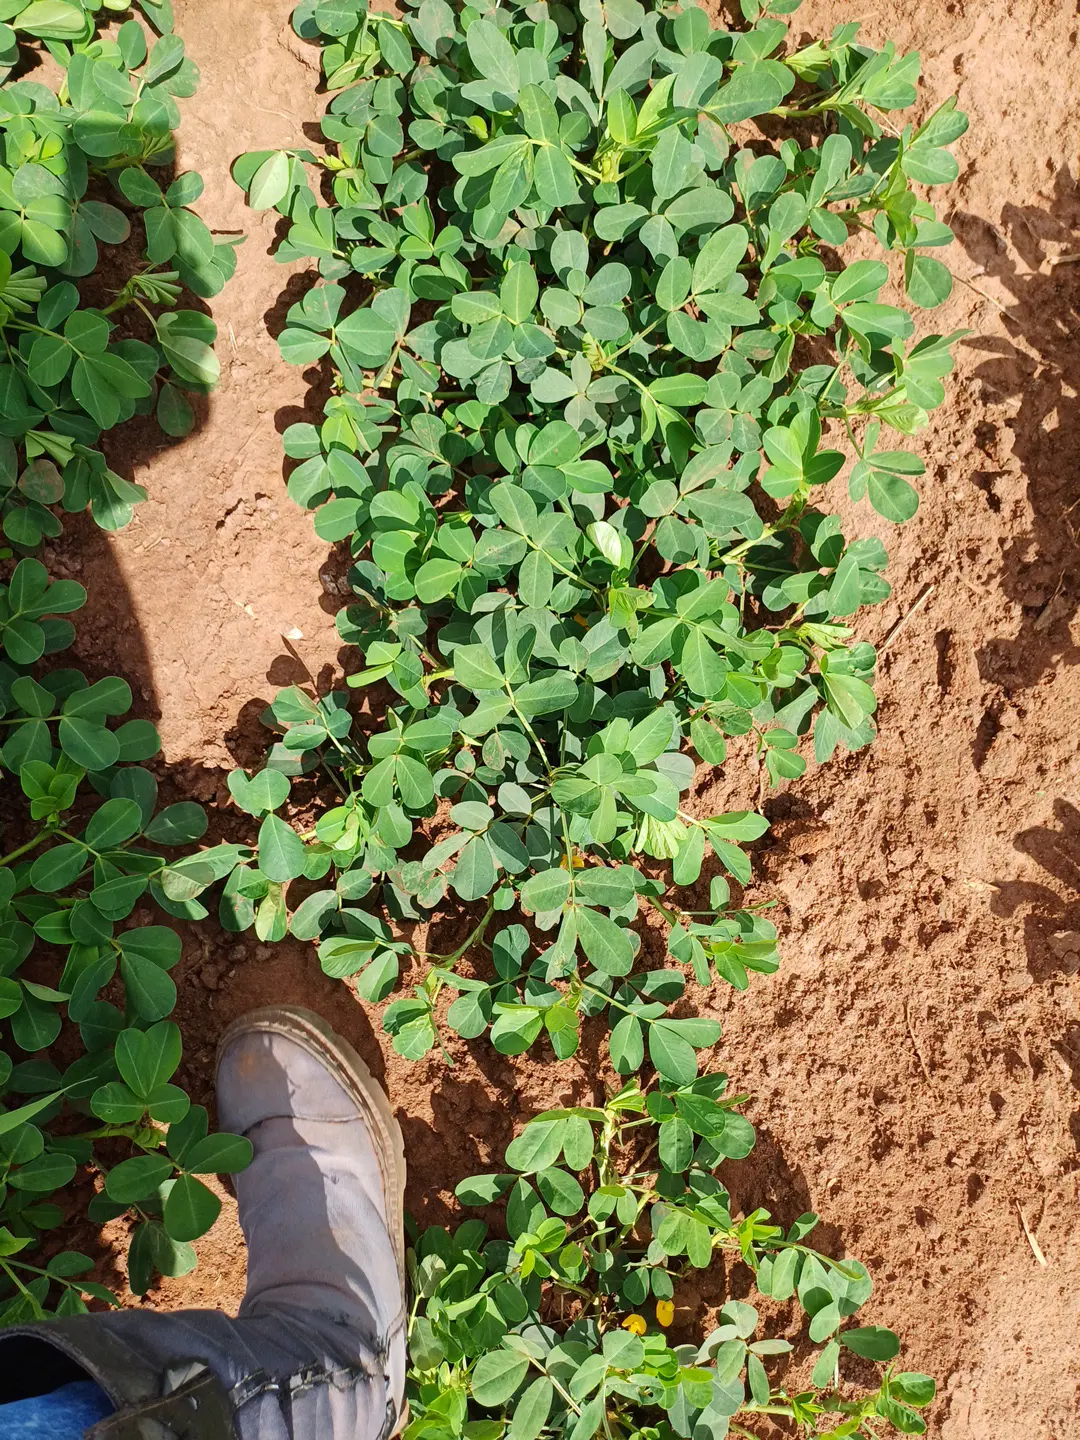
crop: groundnut
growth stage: flowering
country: Kenya
